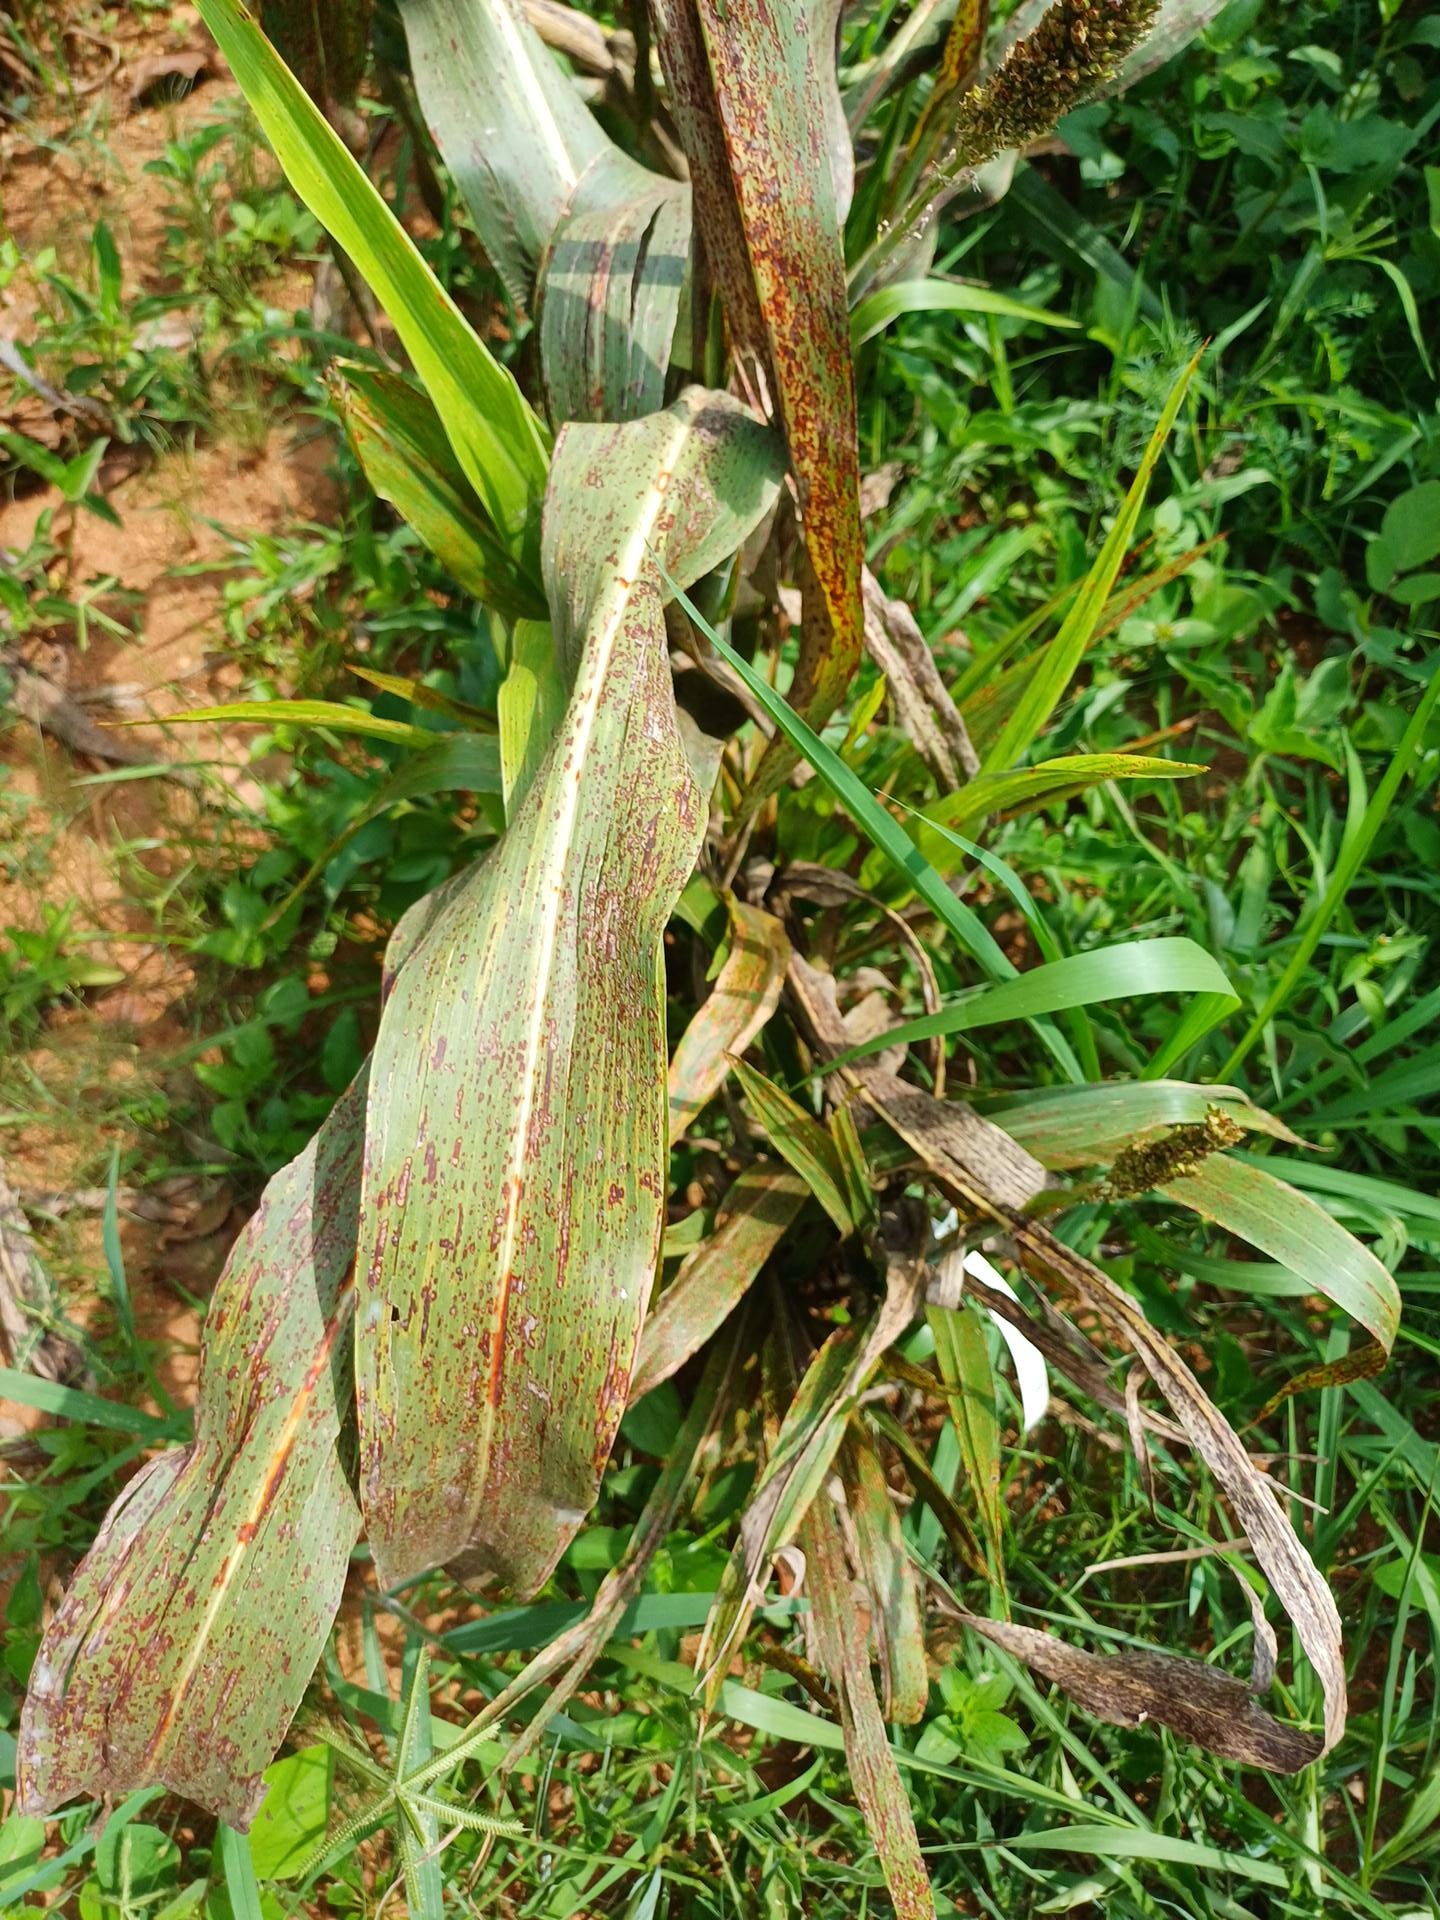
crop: sorghum
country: Kenya
